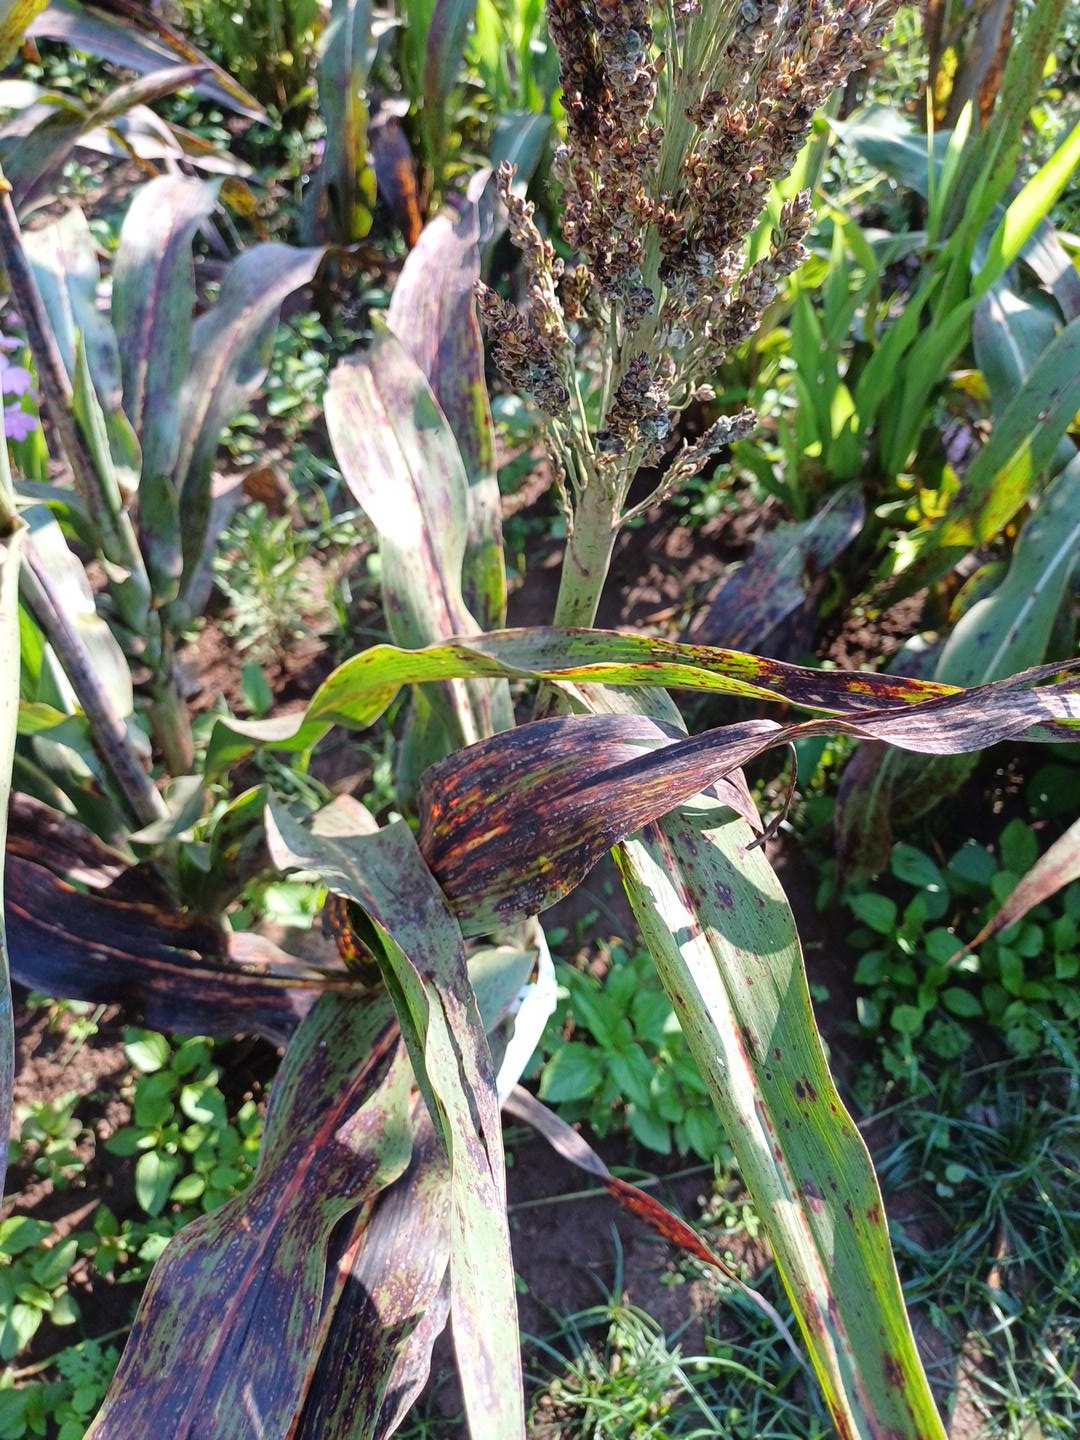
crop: sorghum
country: Kenya
